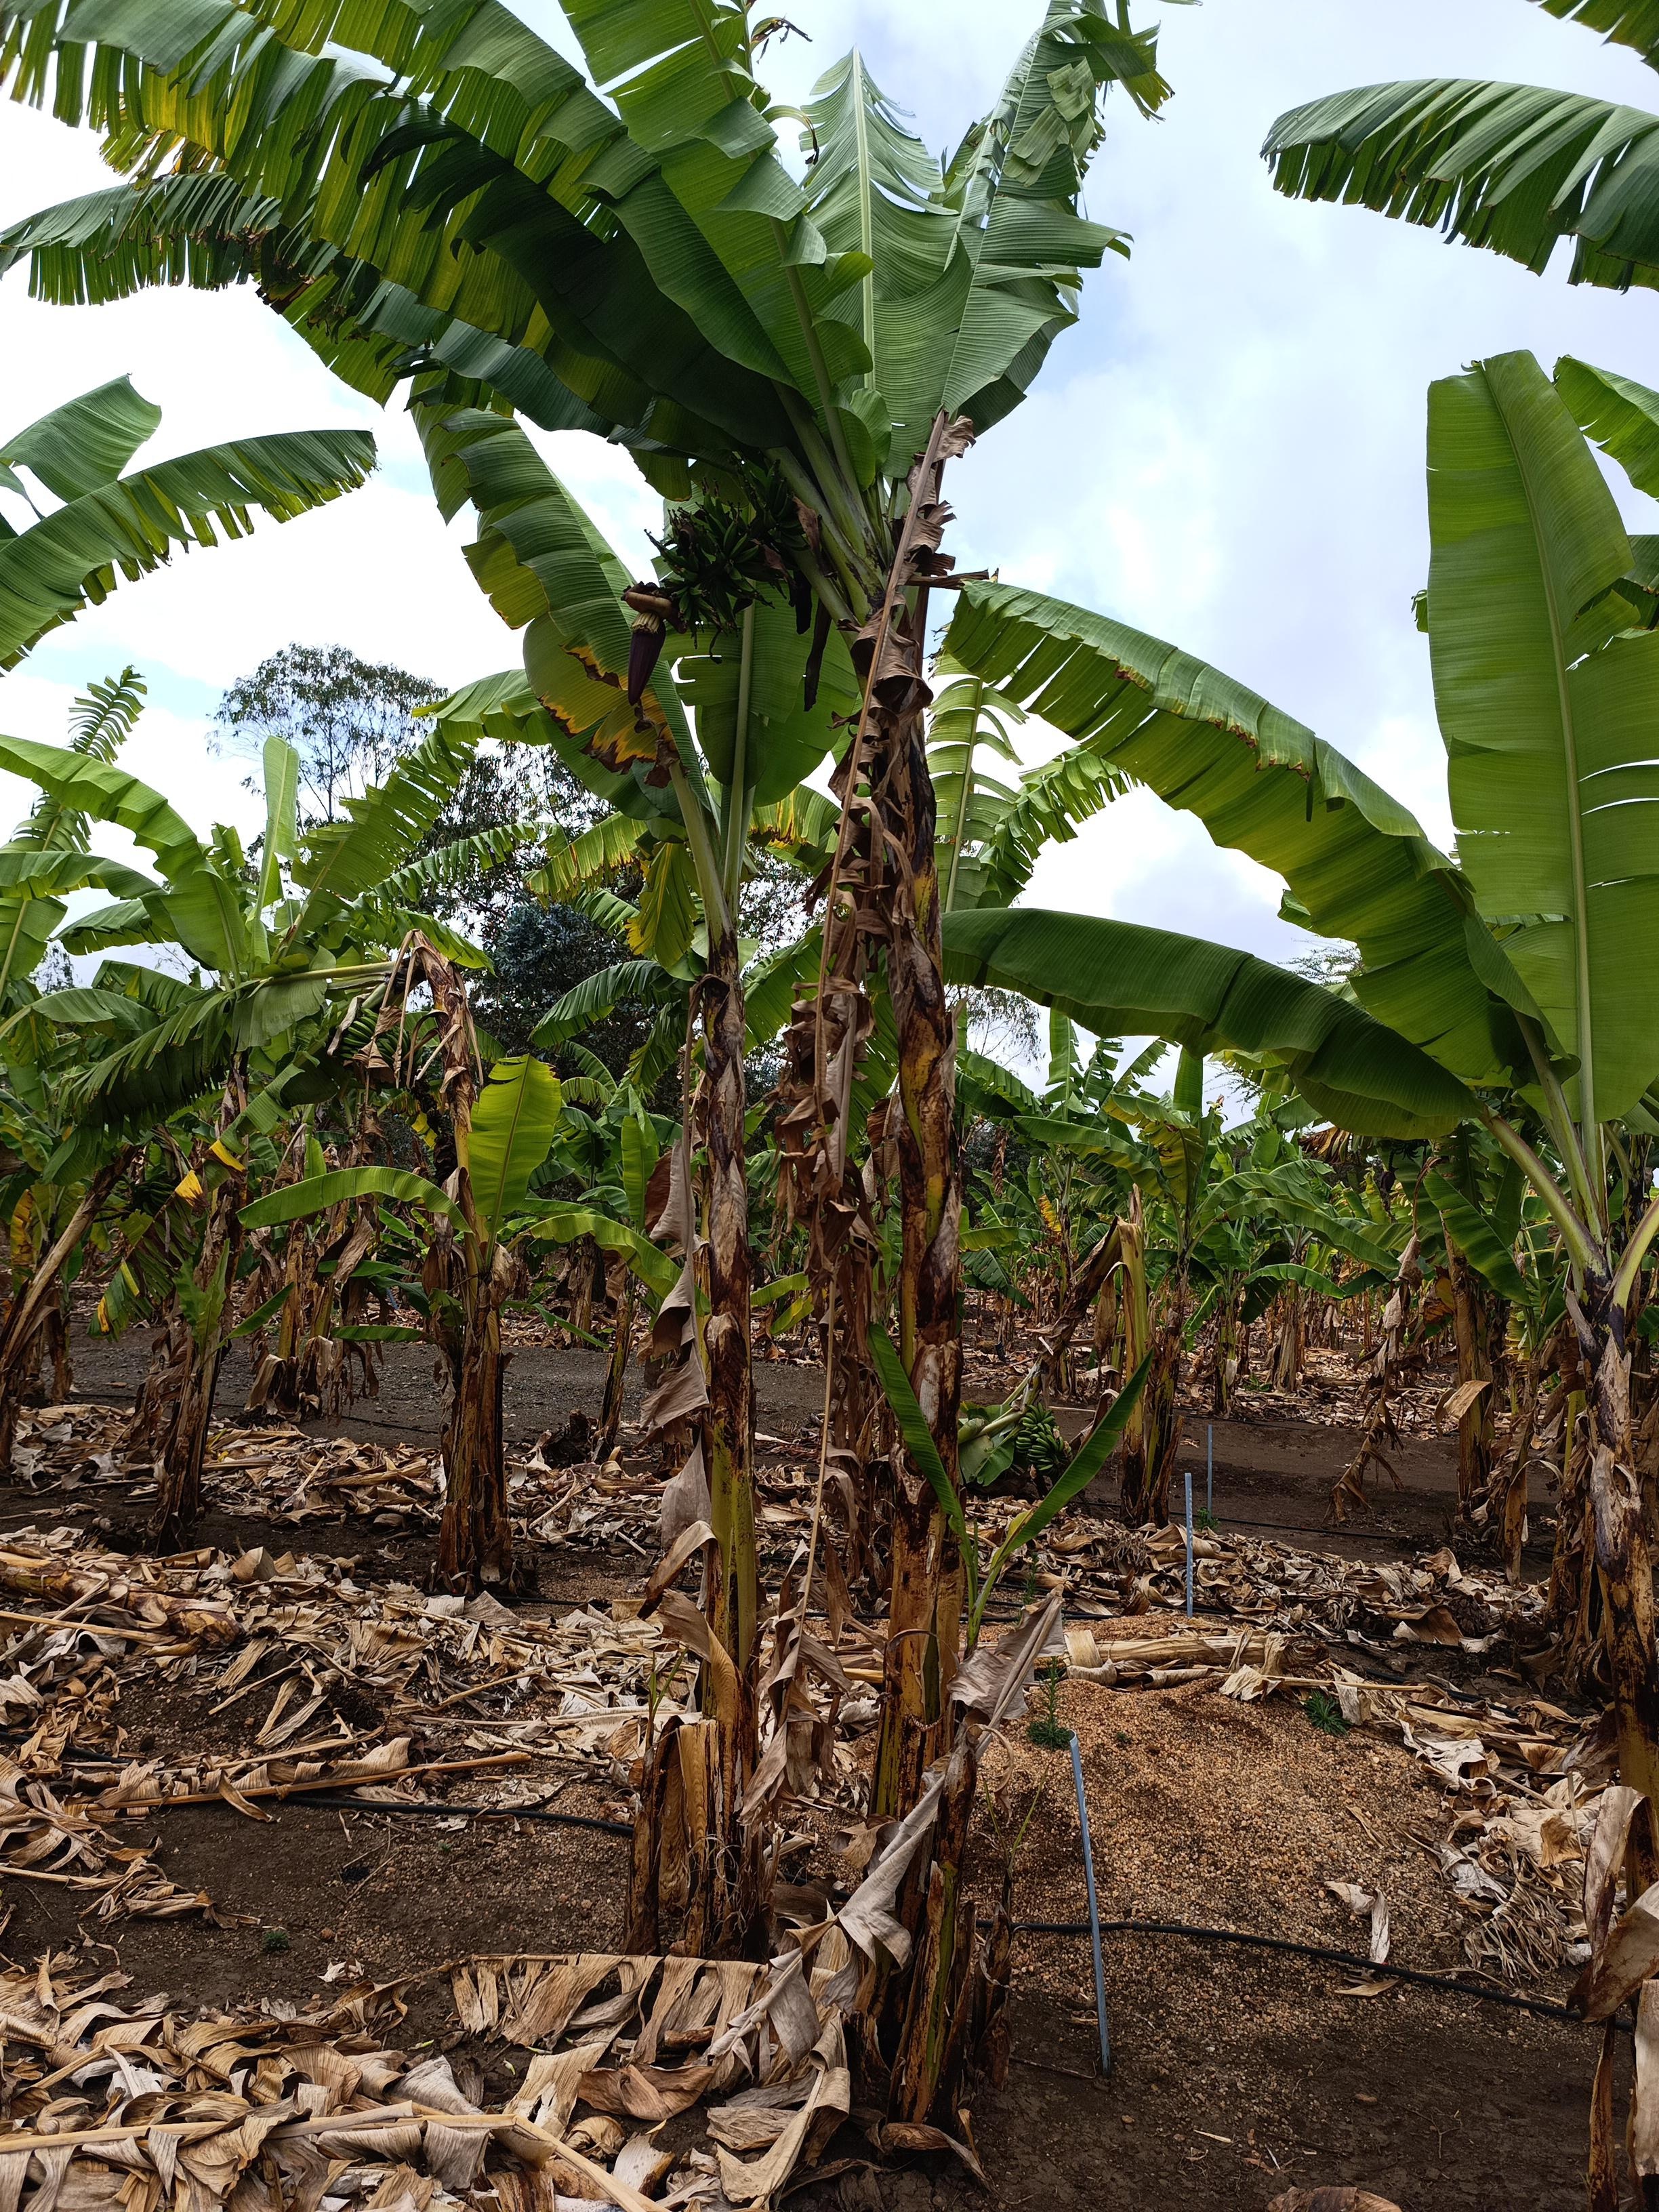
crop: banana
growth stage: development fruit
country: Tanzania
